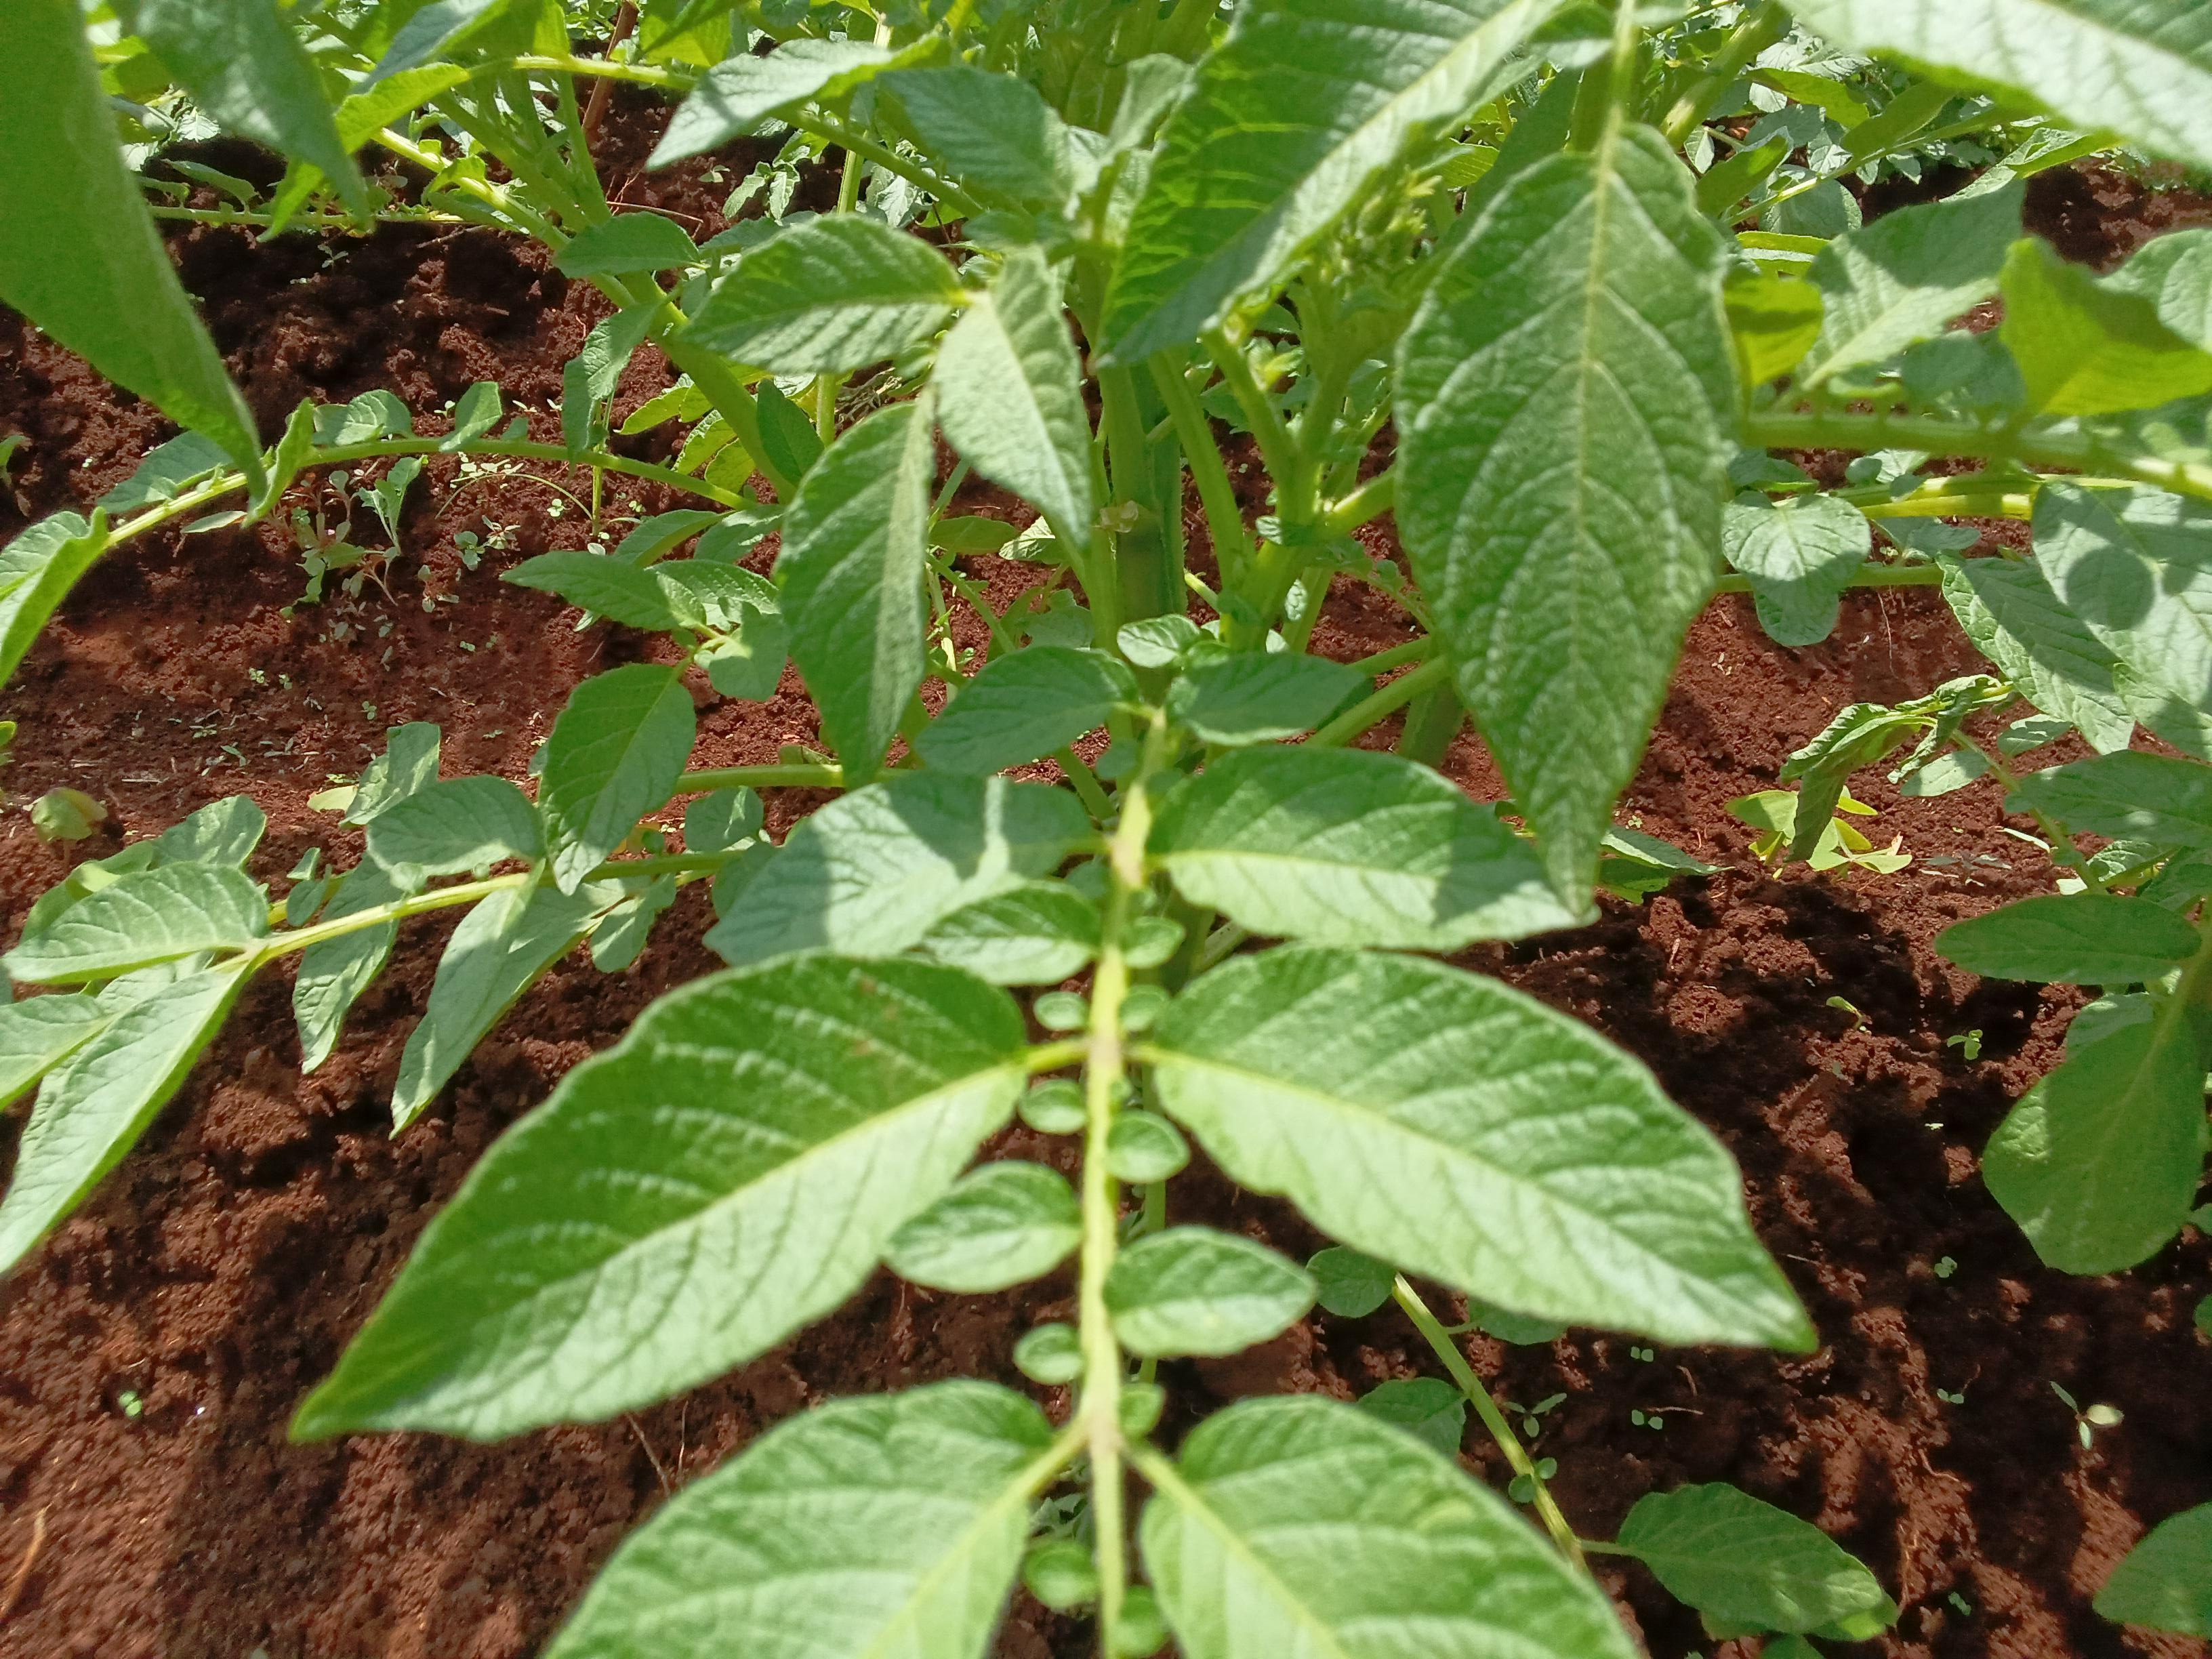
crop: potato
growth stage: vegetative
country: Kenya
